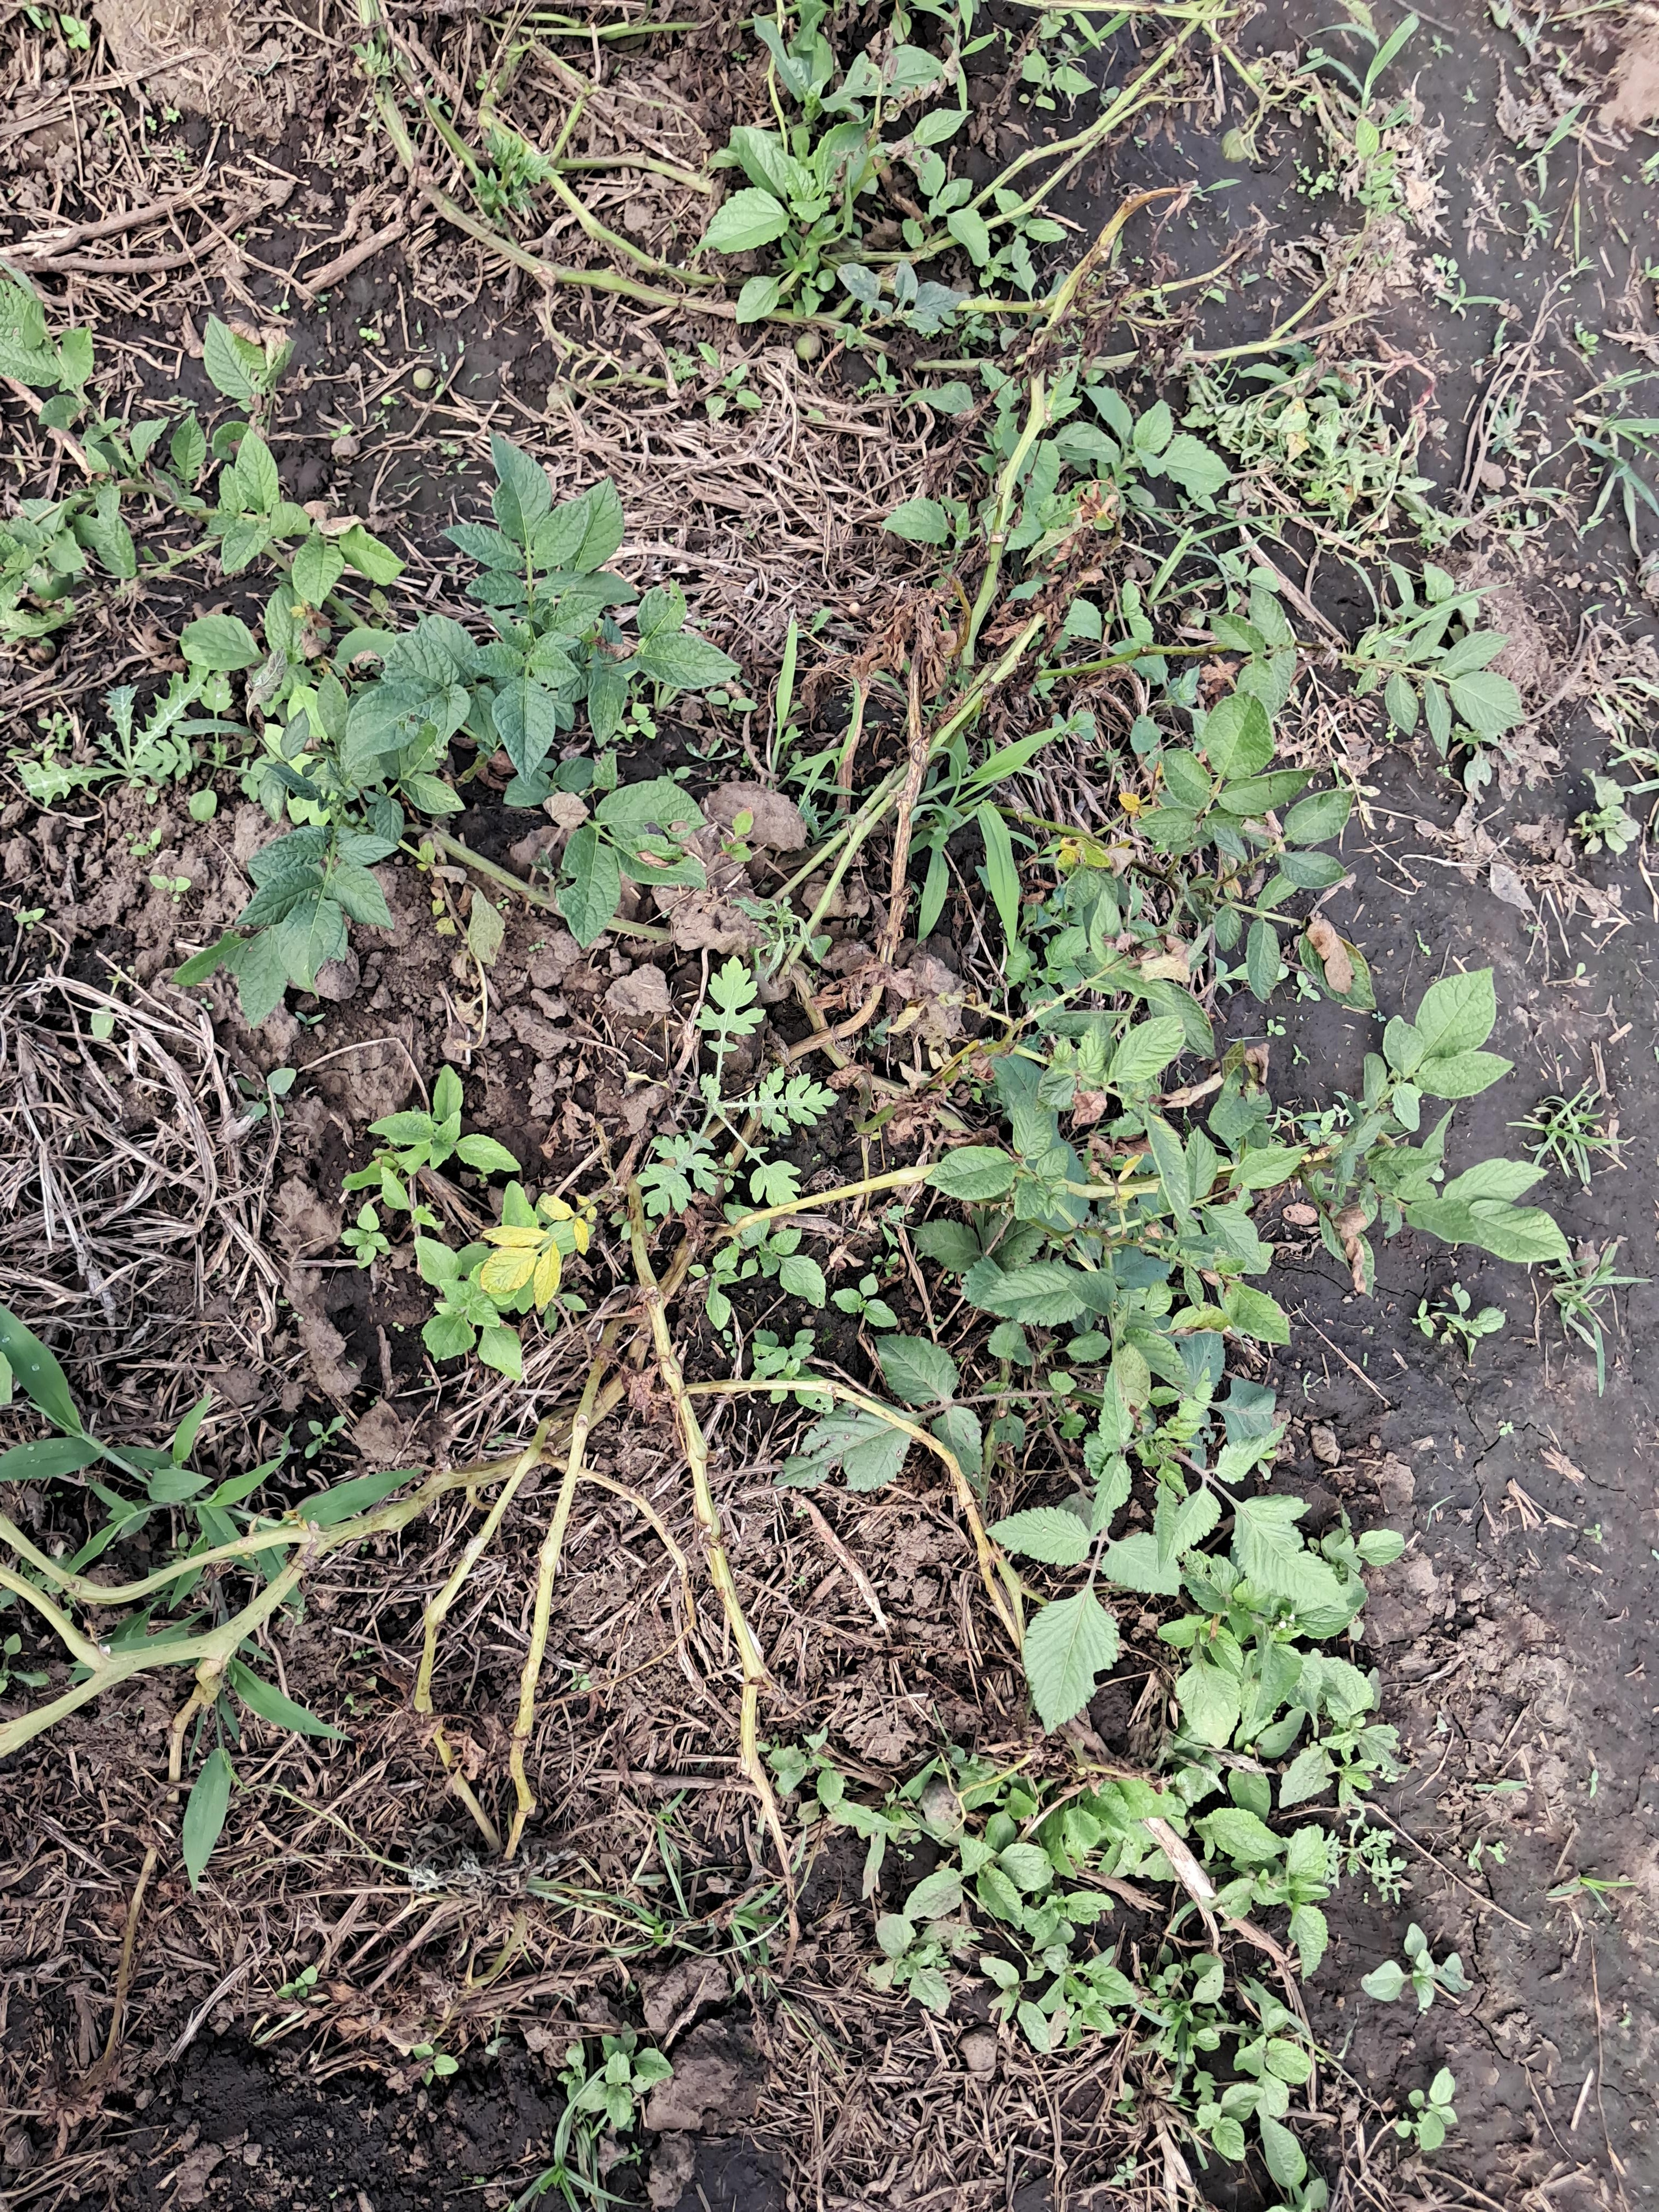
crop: potato
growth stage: flowering
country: Tanzania
